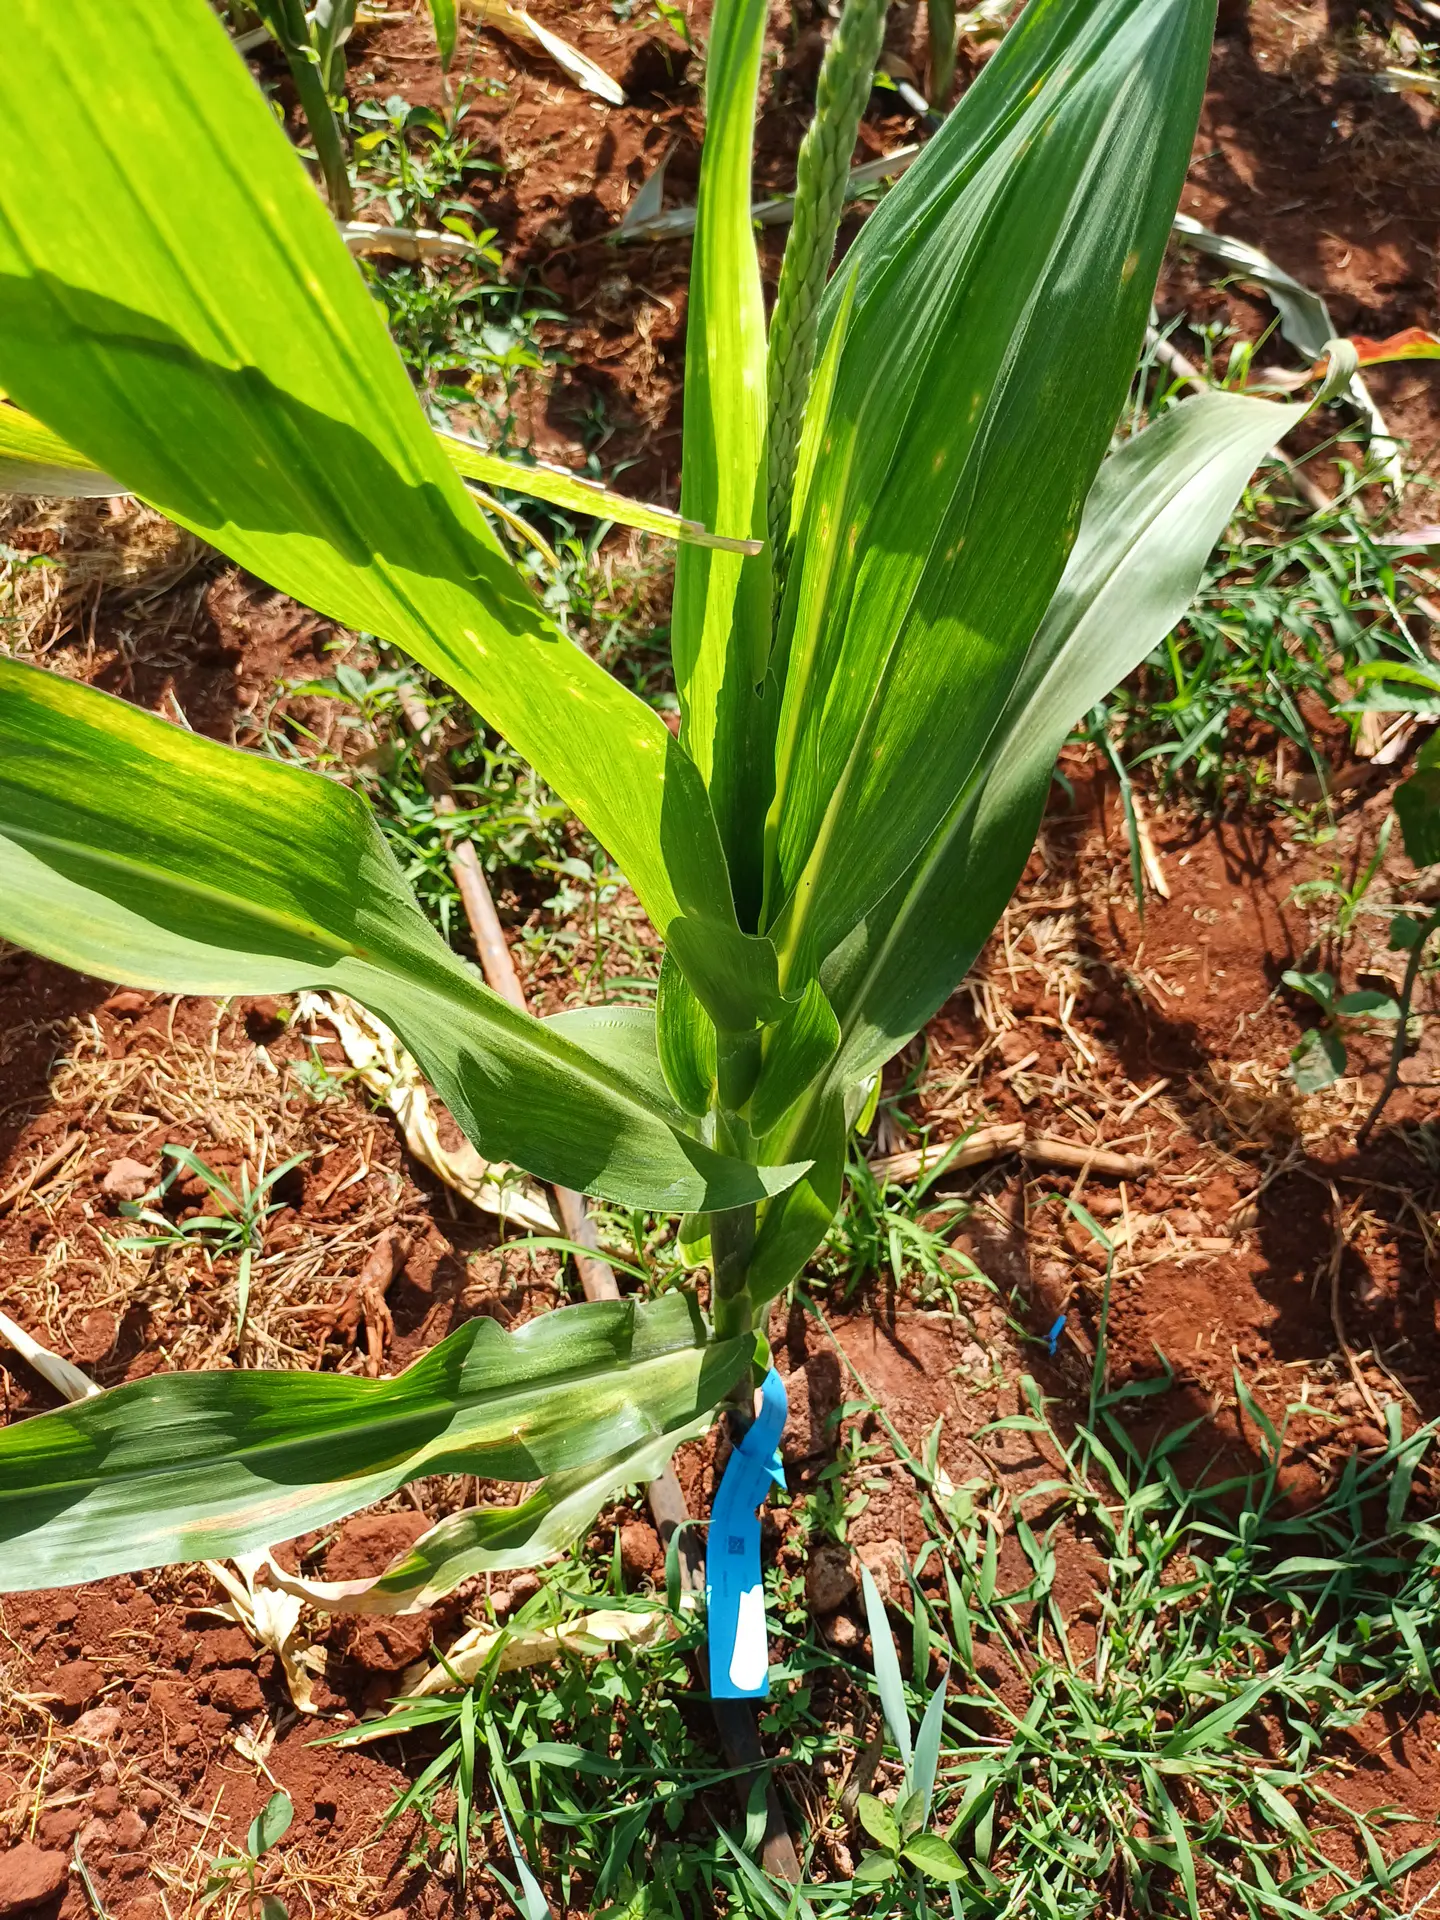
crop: maize
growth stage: vegetative
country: Kenya
